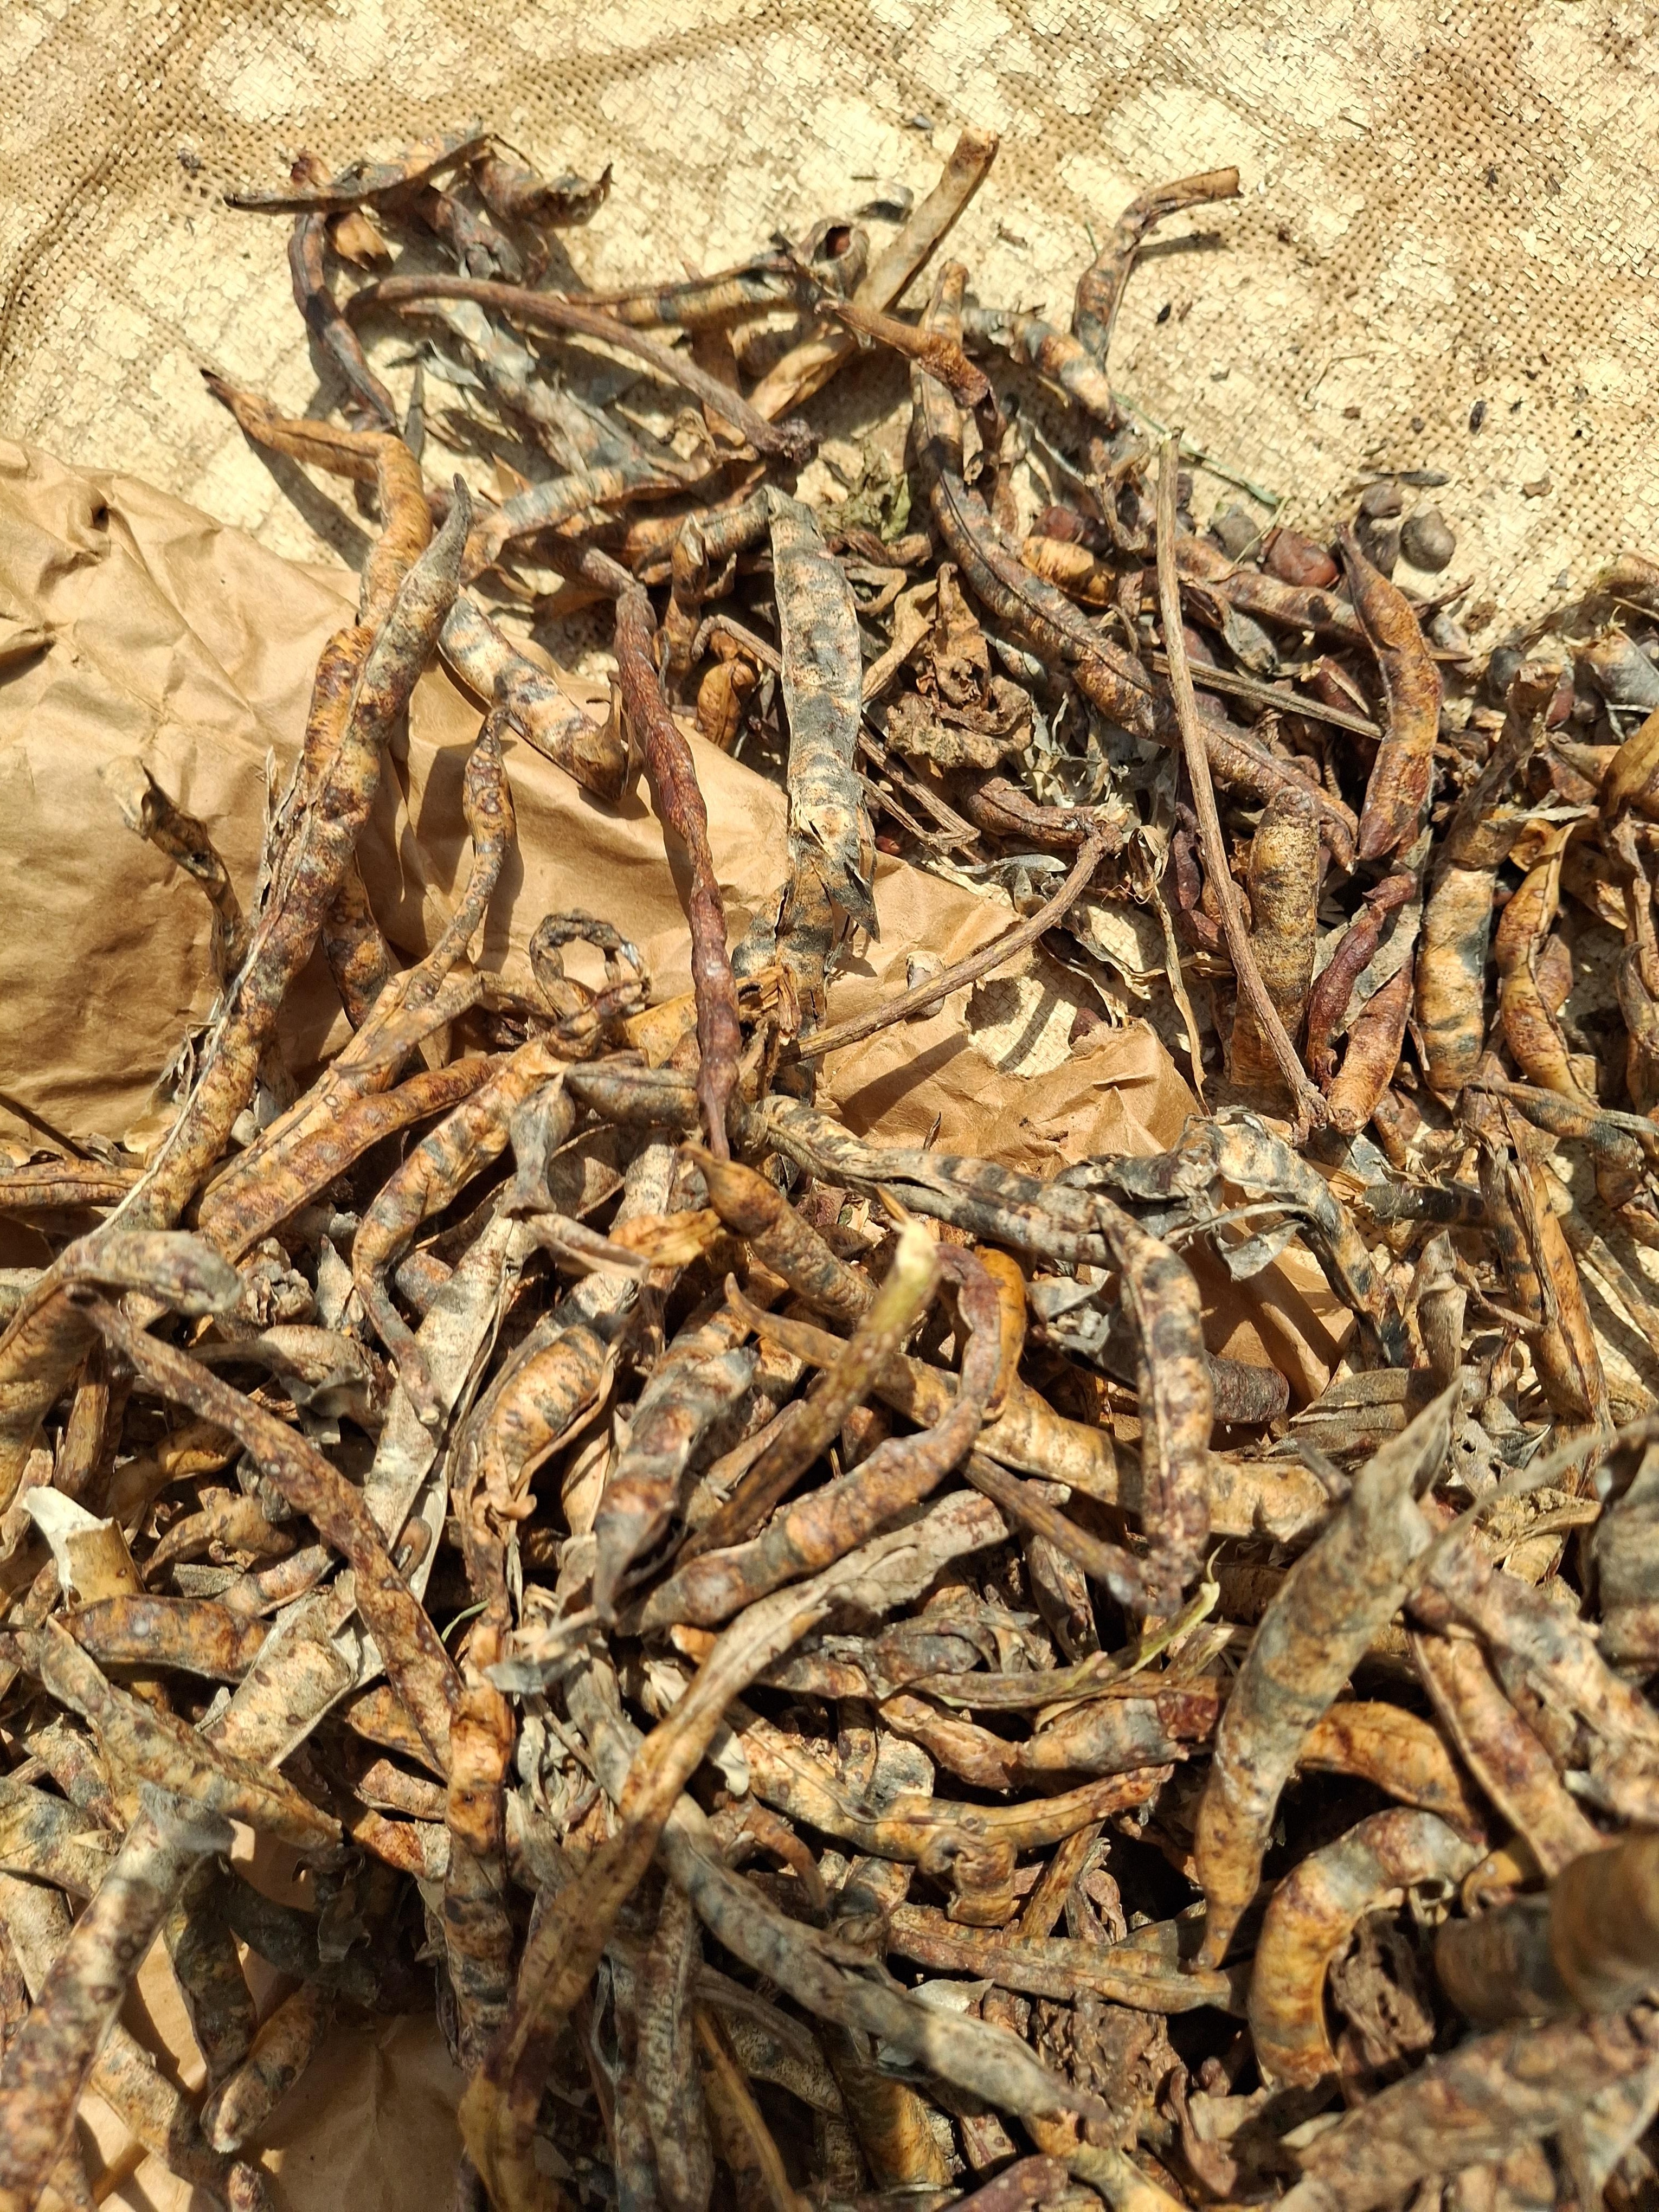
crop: cowpea
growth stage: harvest
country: Nigeria
